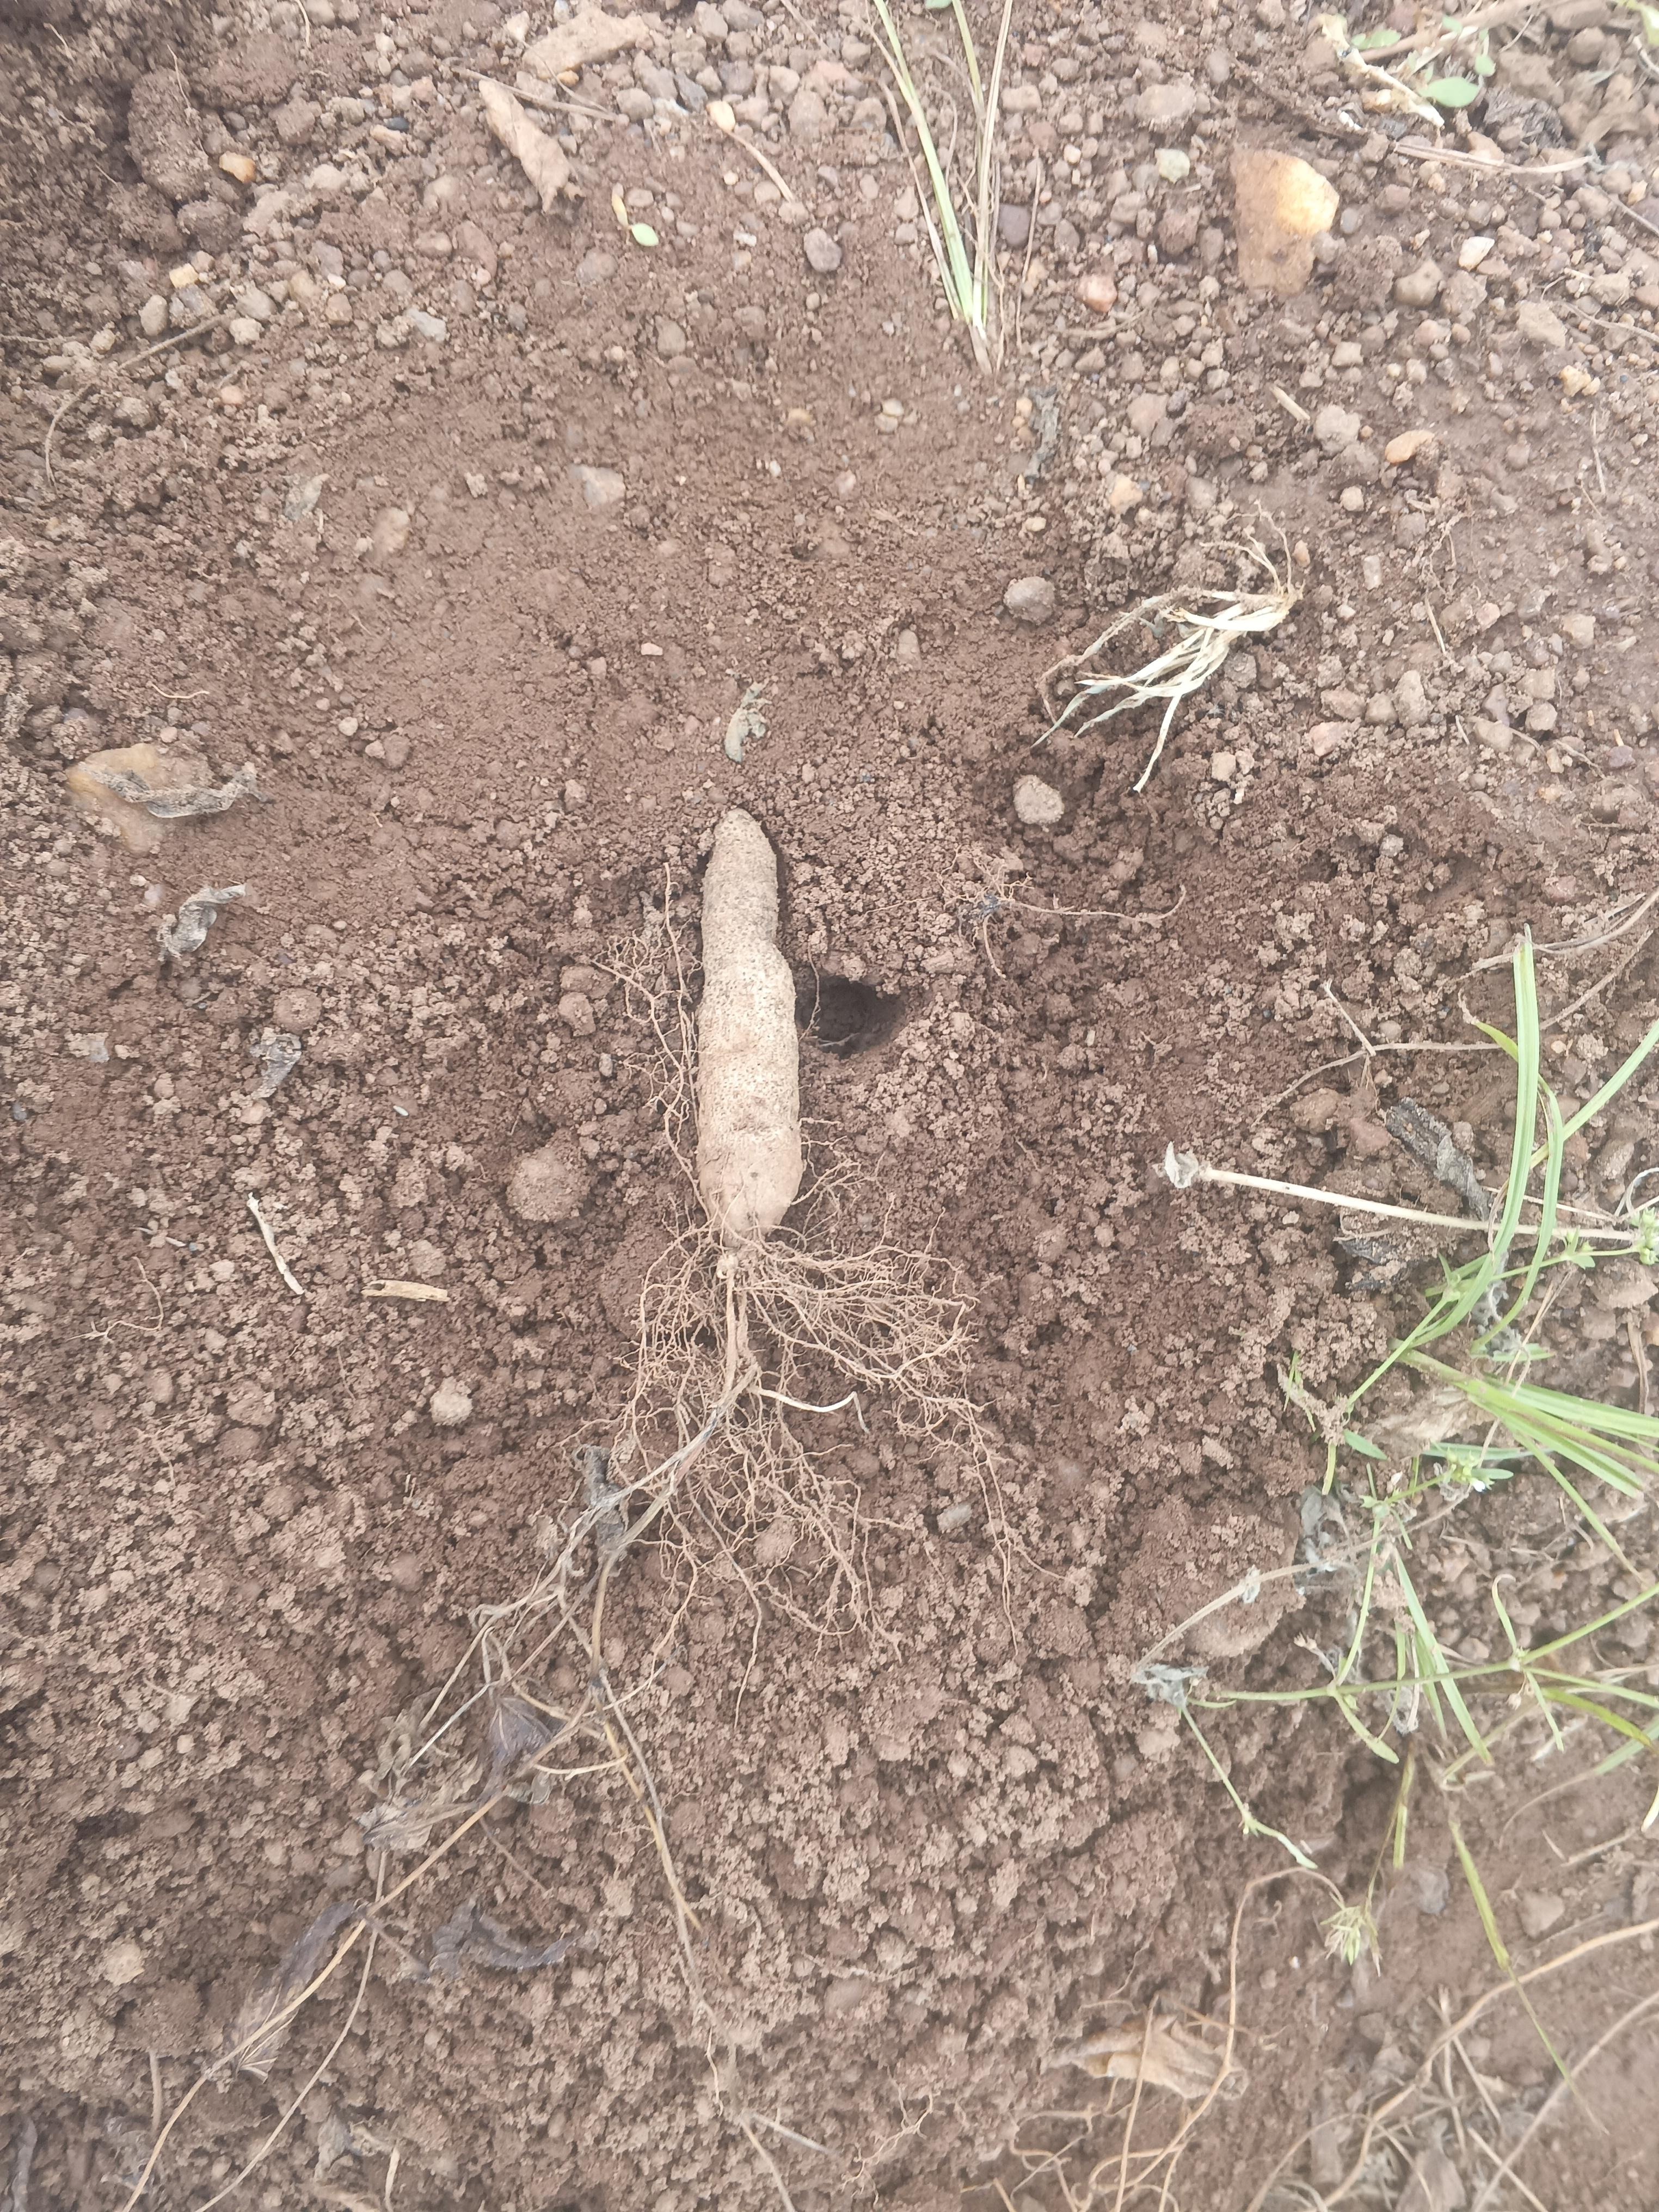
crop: yam
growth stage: harvest
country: Nigeria
